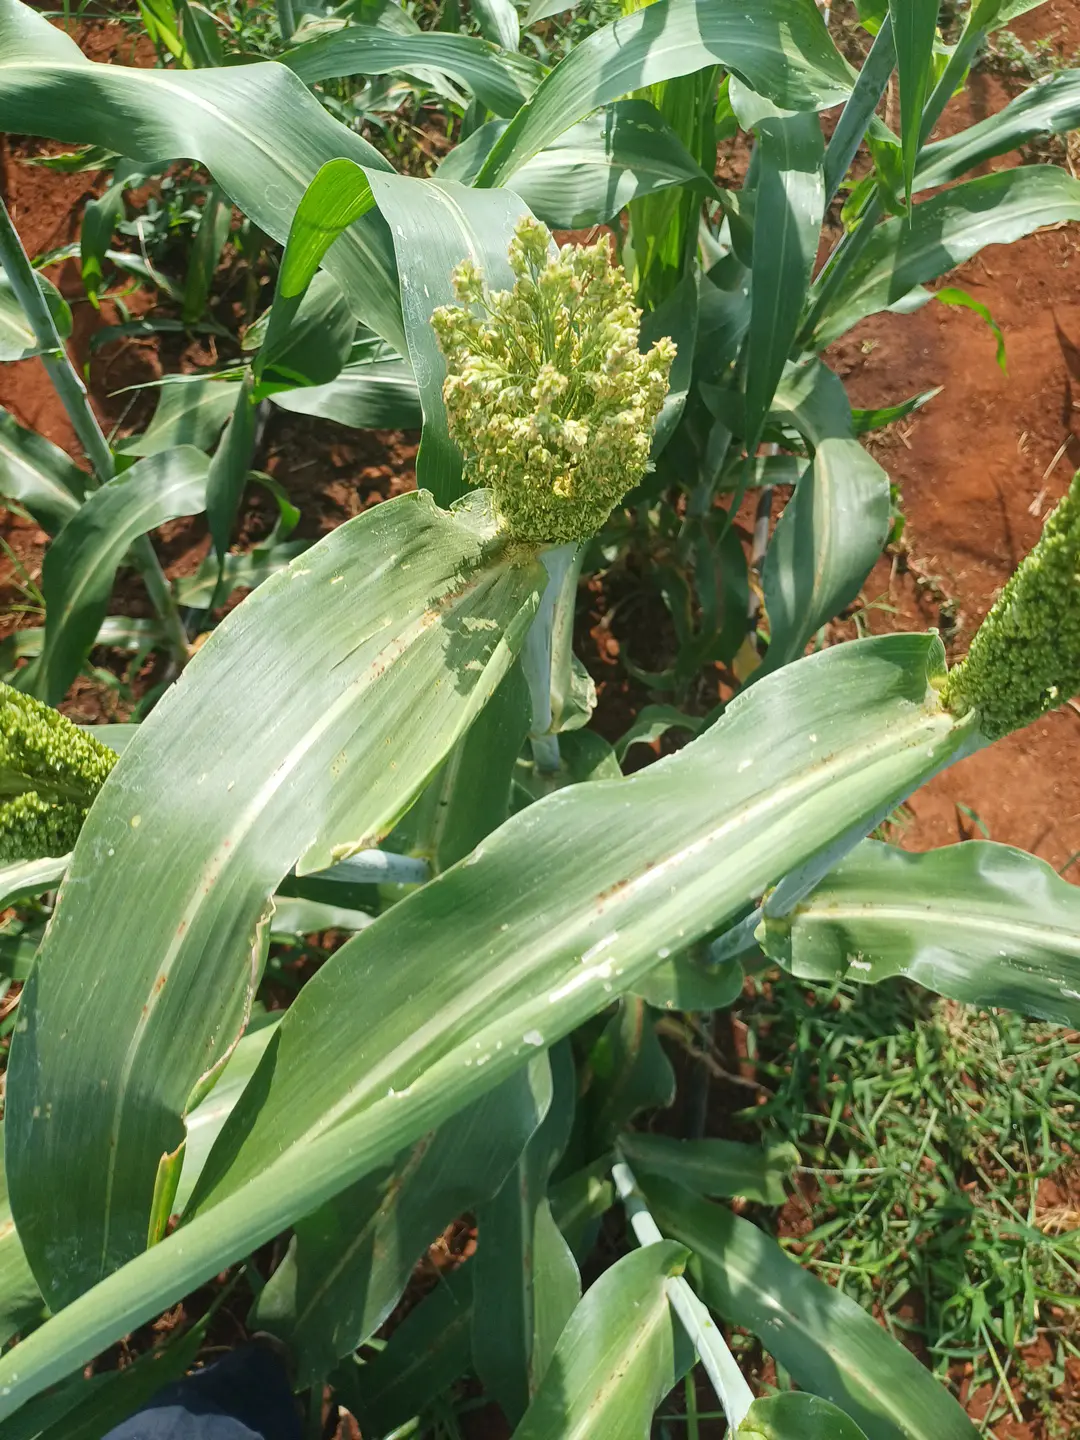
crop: sorghum
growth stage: flowering
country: Kenya
